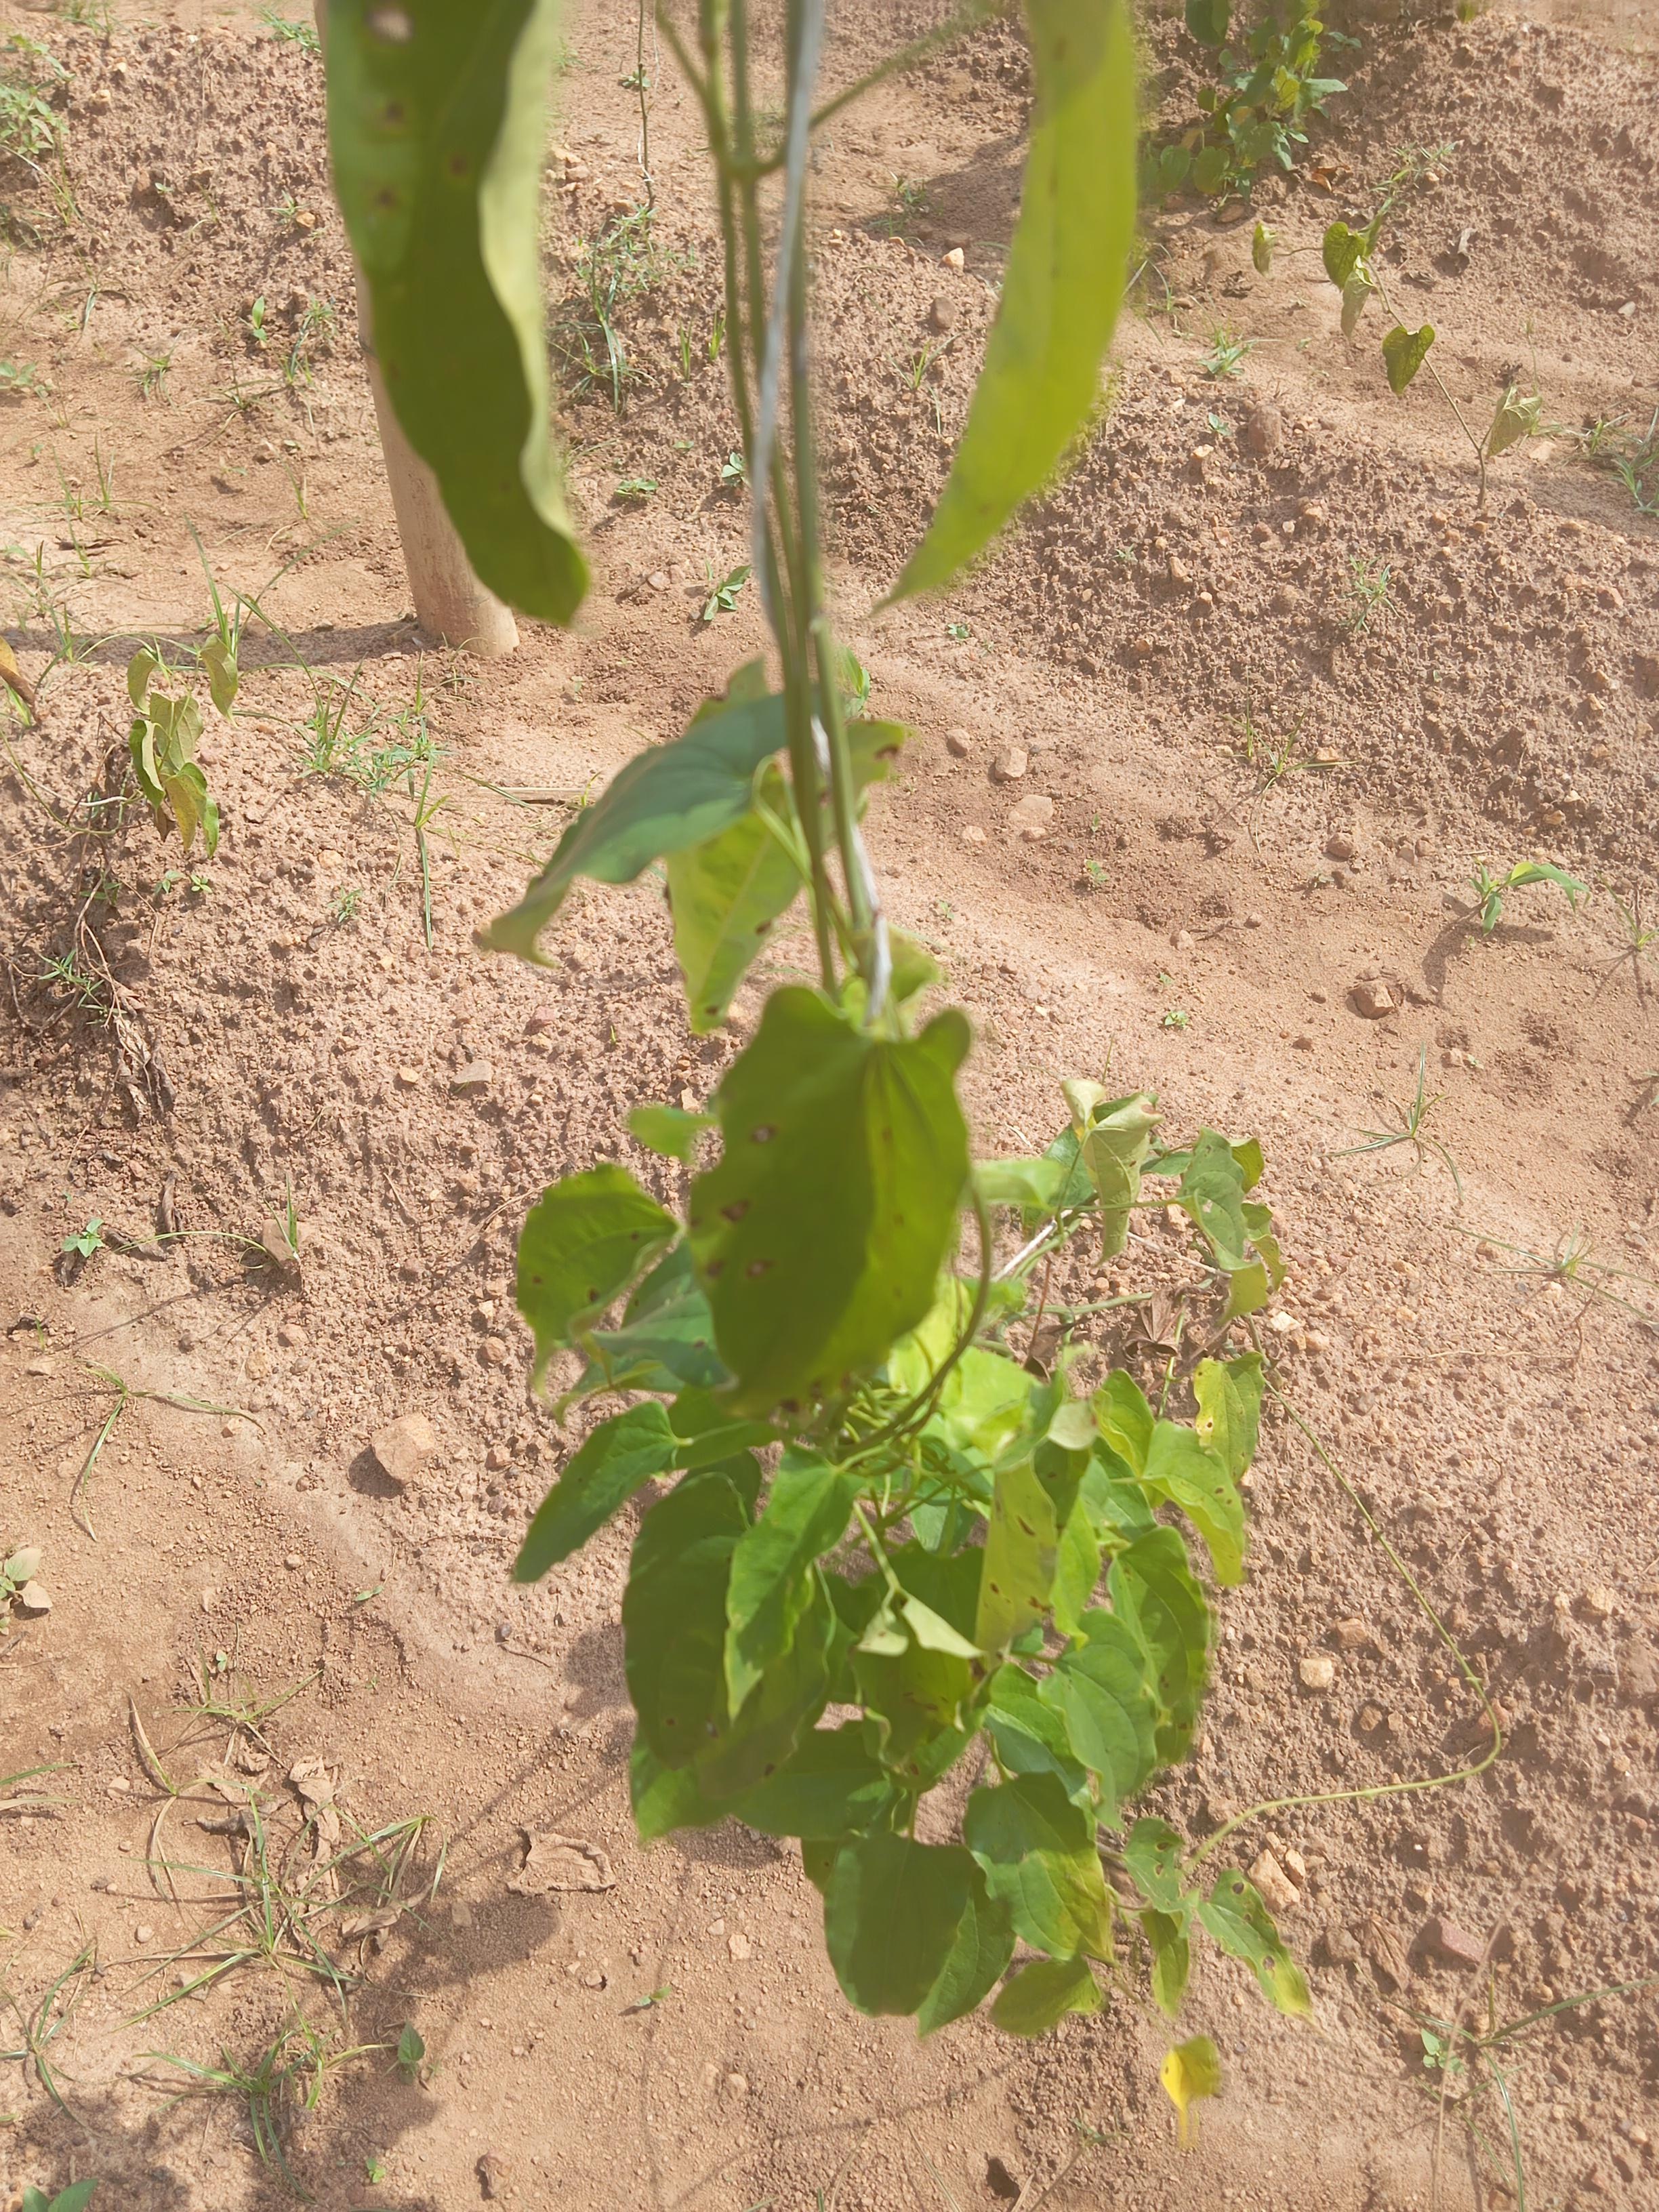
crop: yam
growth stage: sprouting emergence
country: Nigeria
